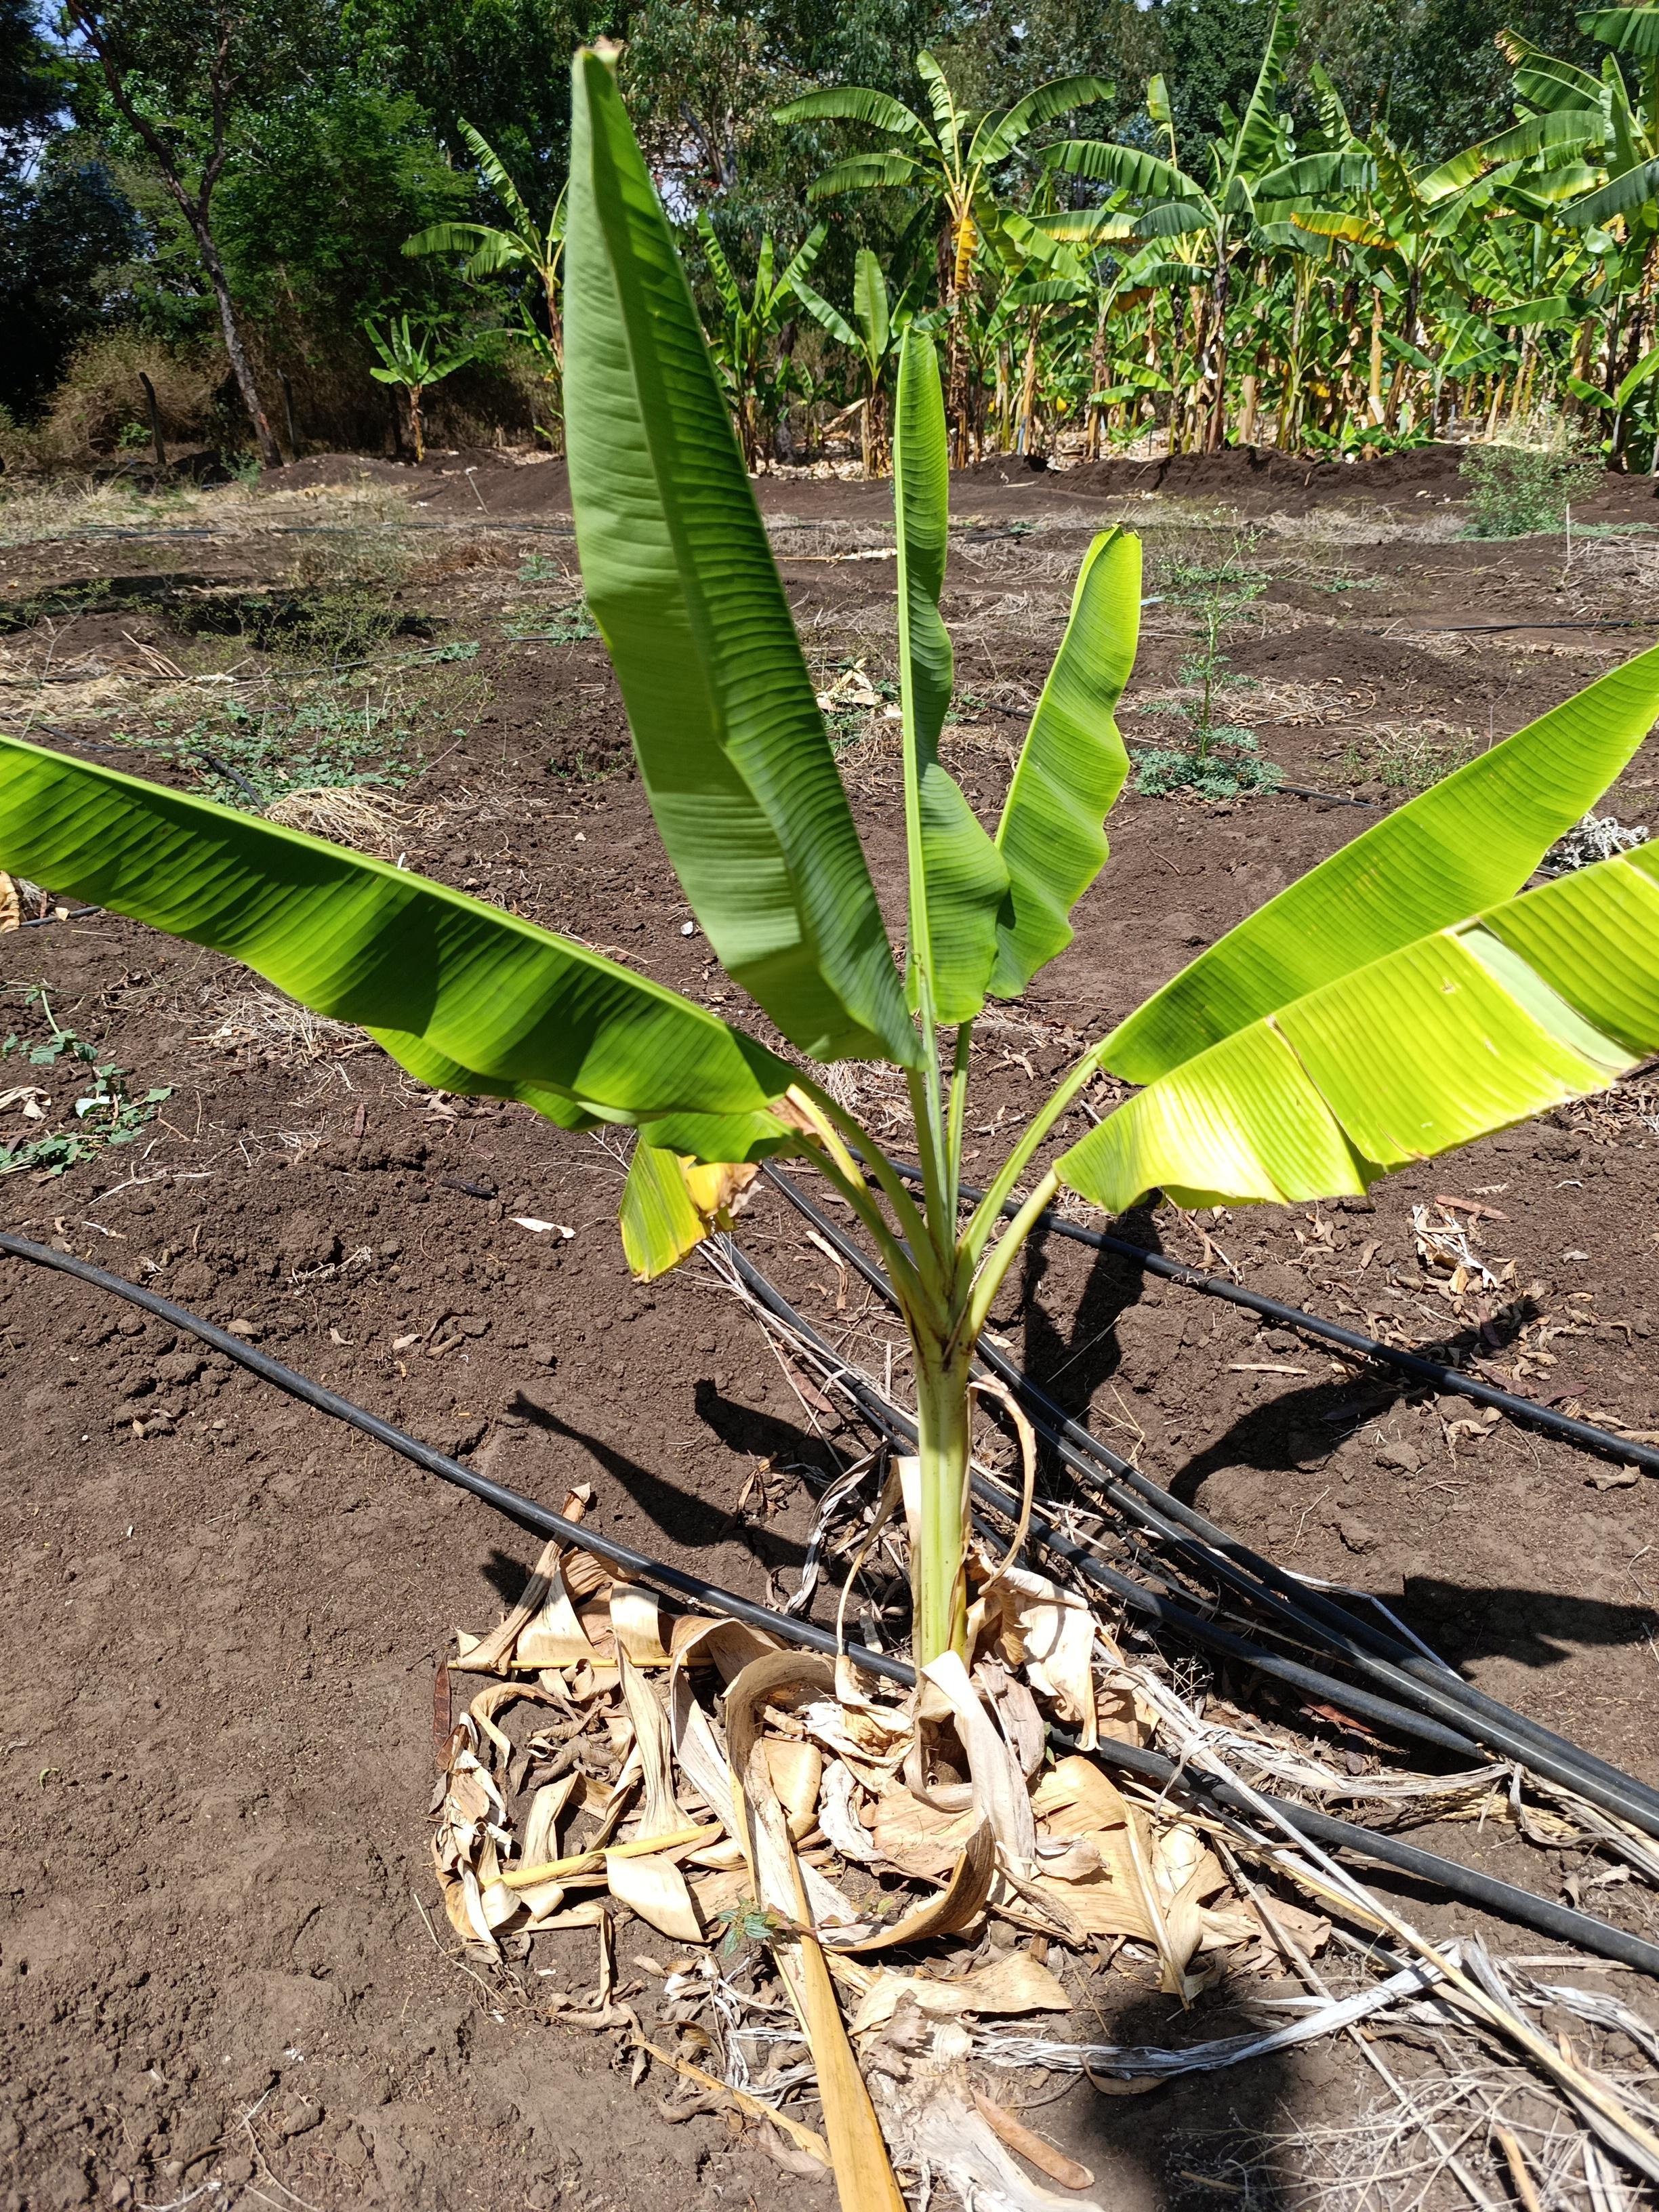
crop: banana
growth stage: vegetative
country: Tanzania
